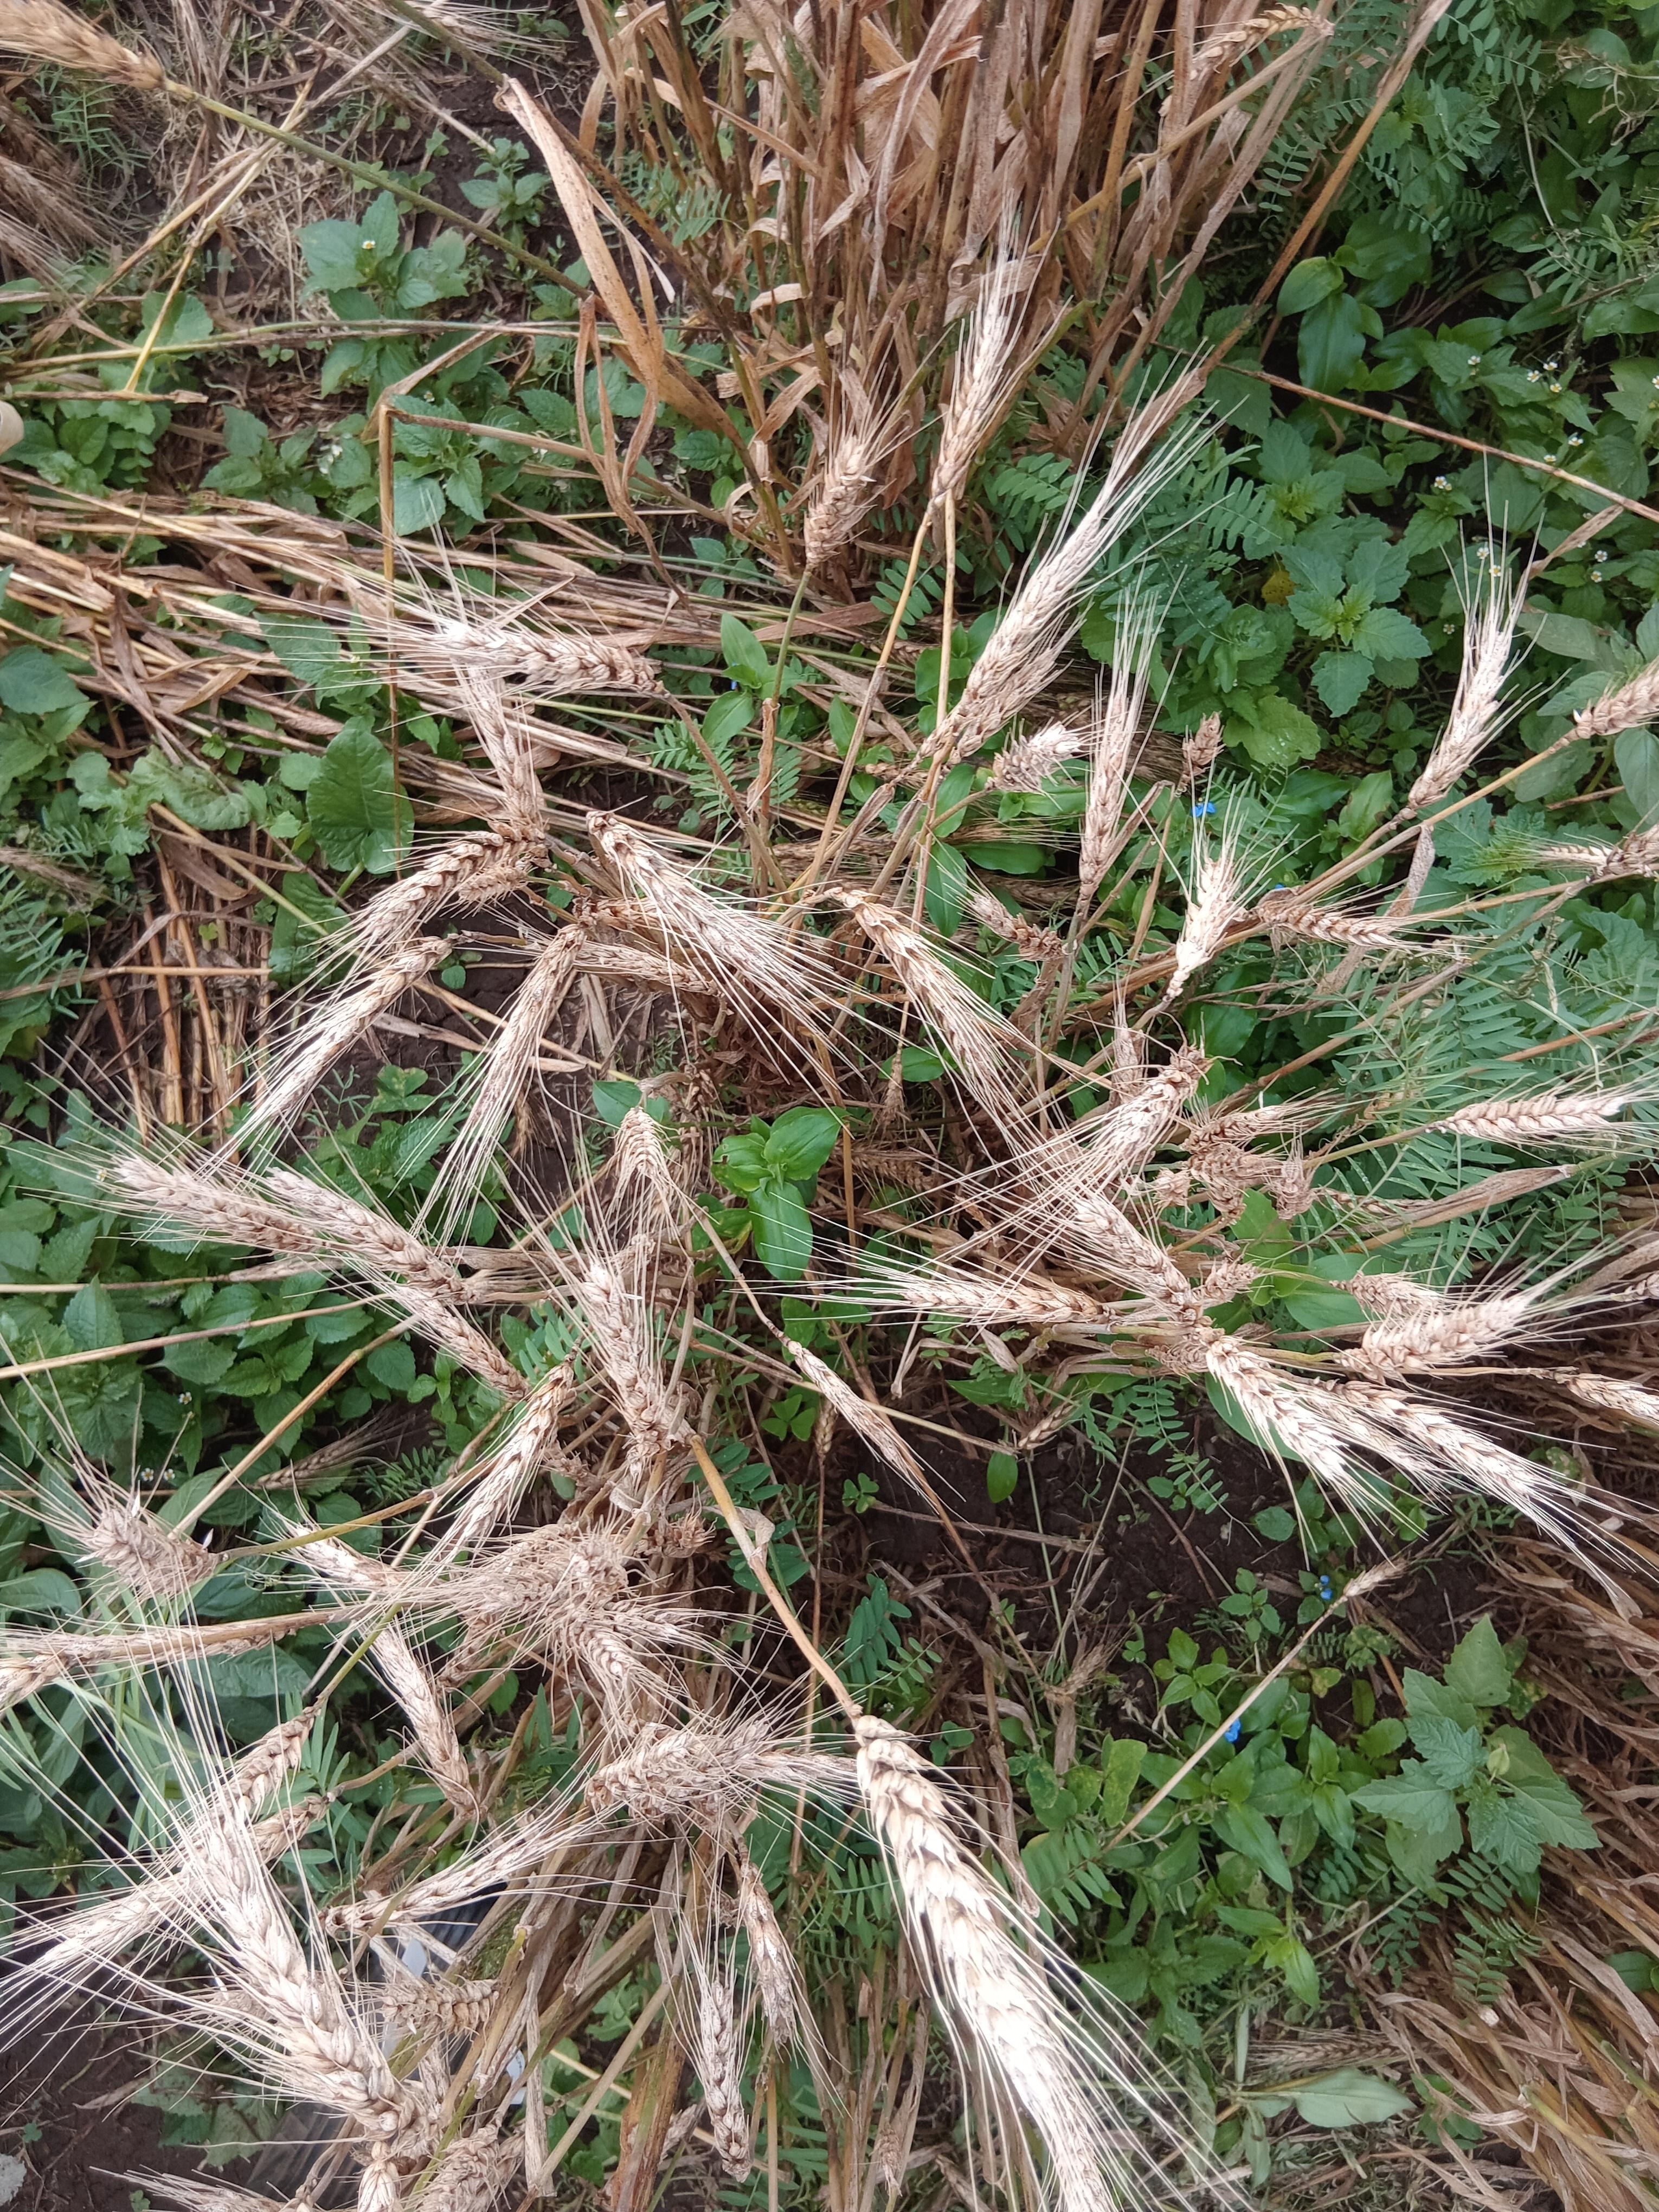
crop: wheat
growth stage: maturity
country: Kenya
